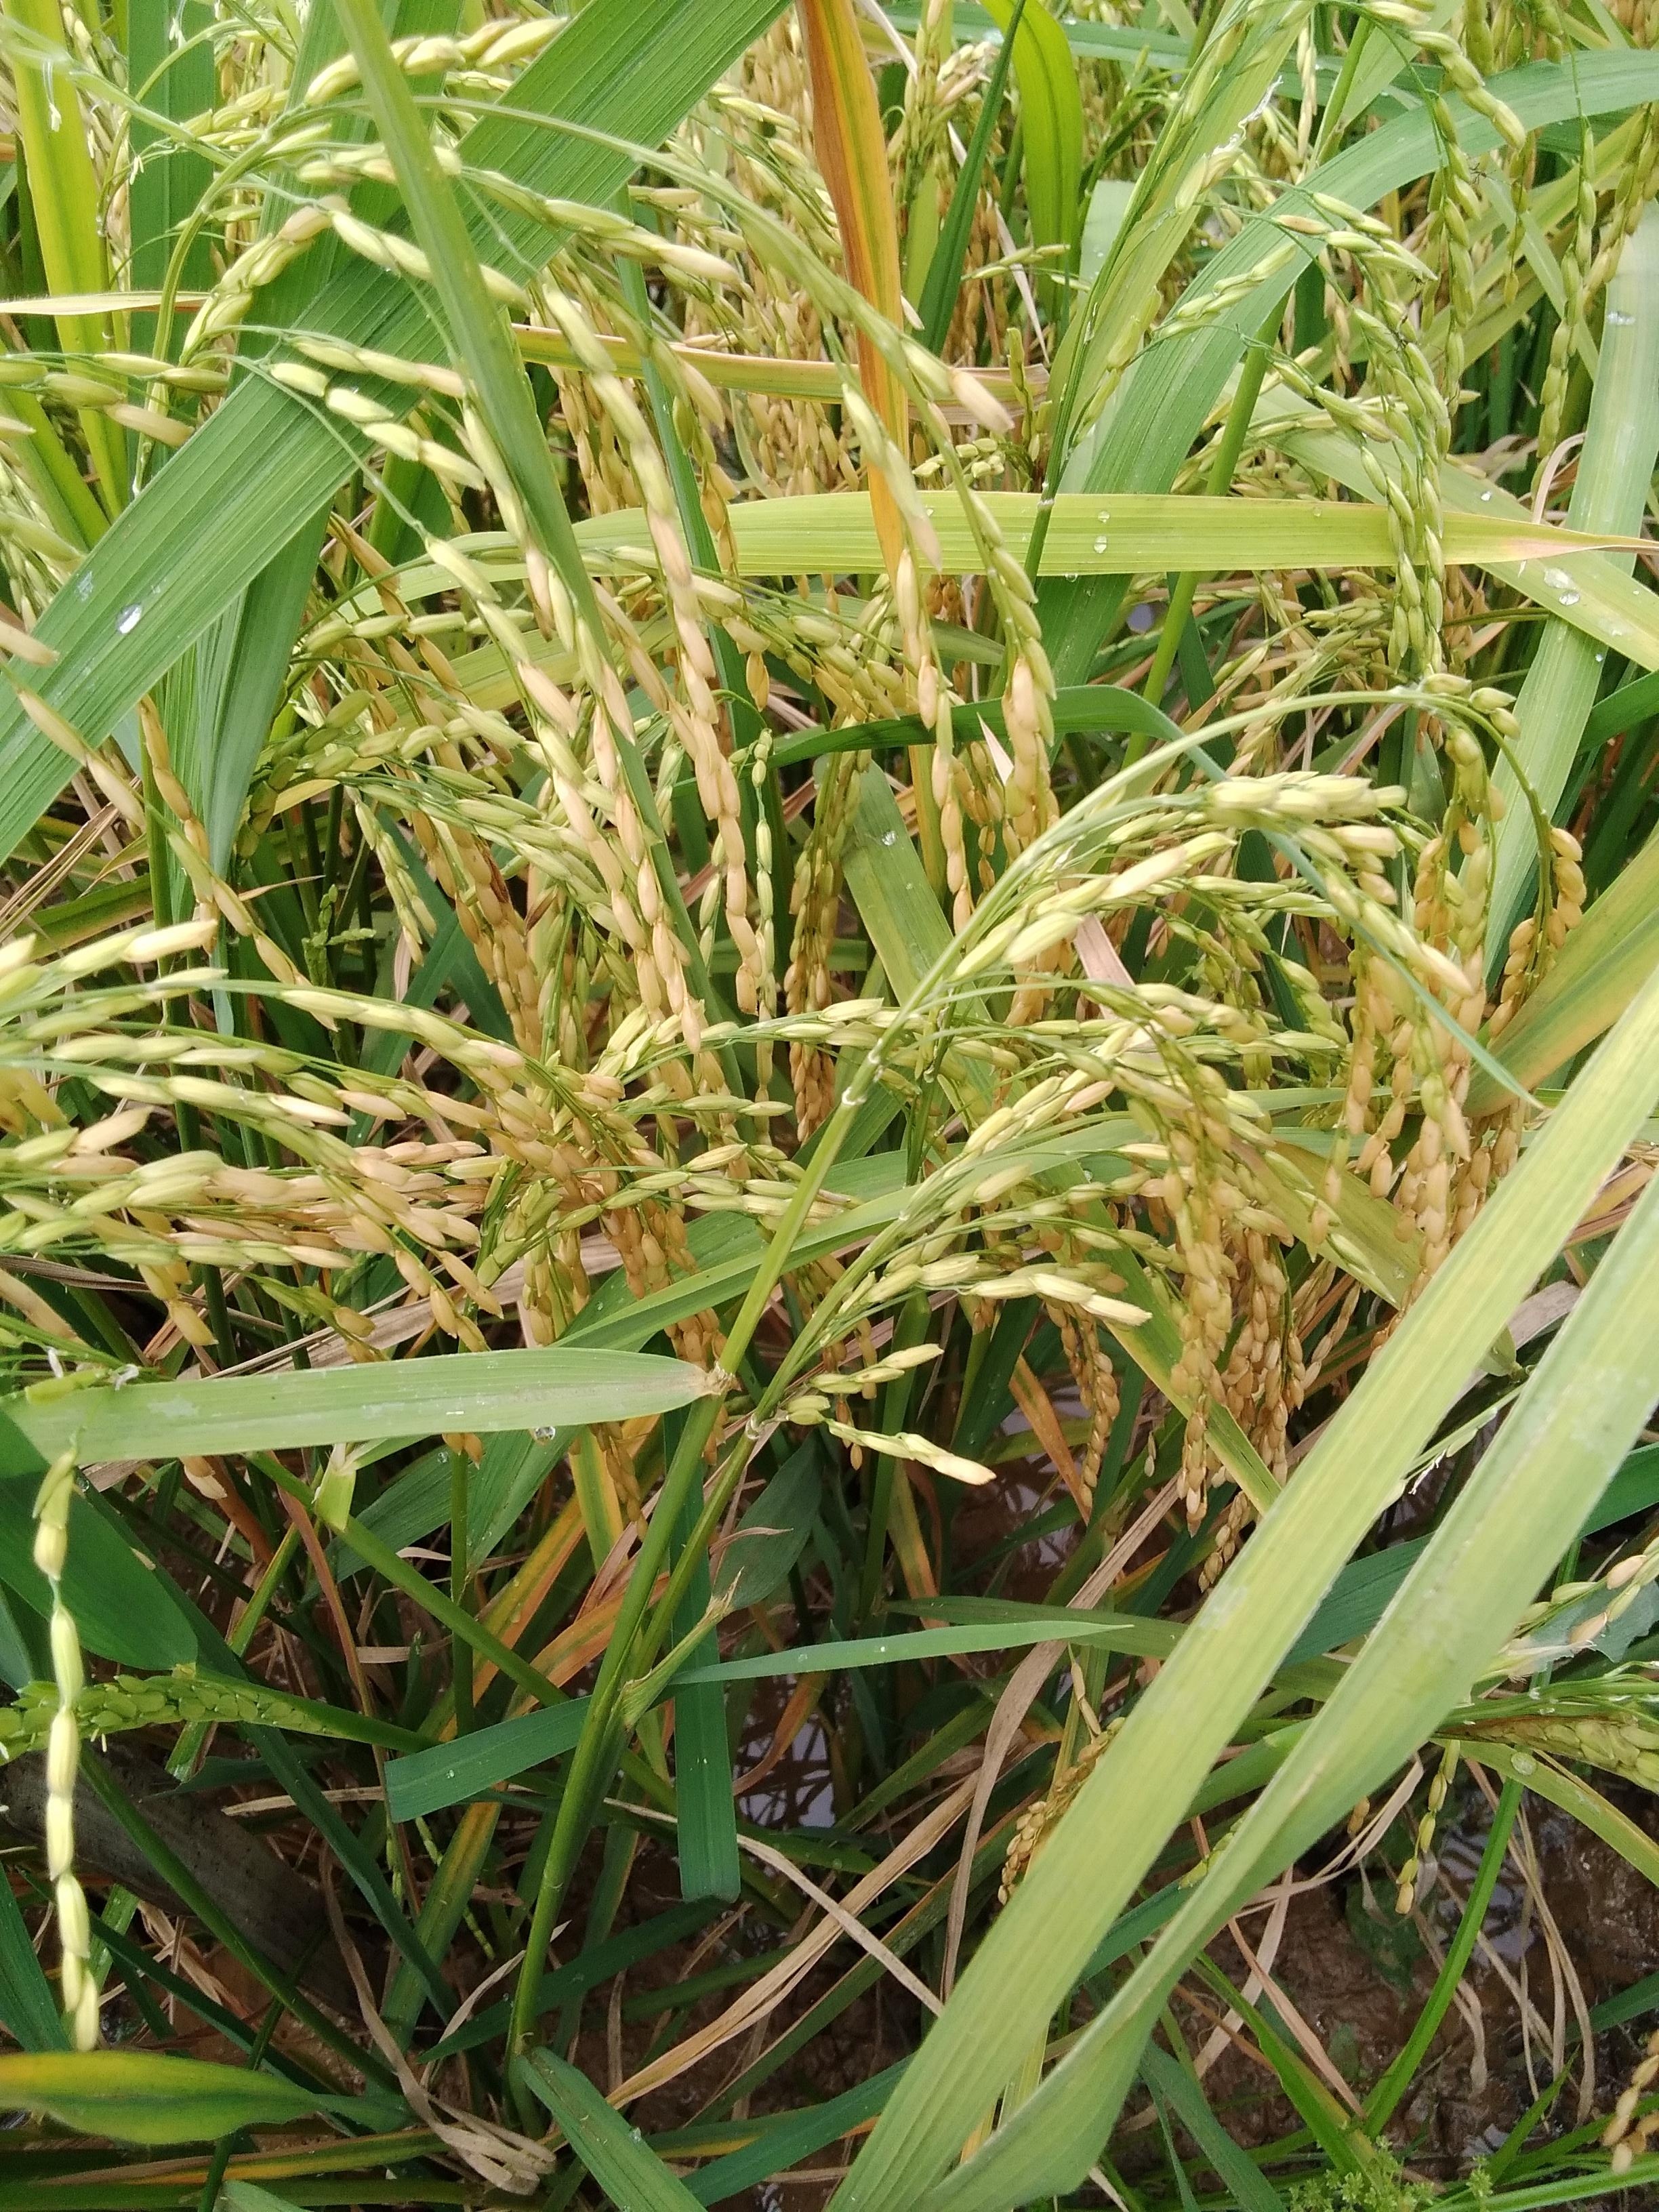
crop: rice
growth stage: ripening
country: Nigeria
